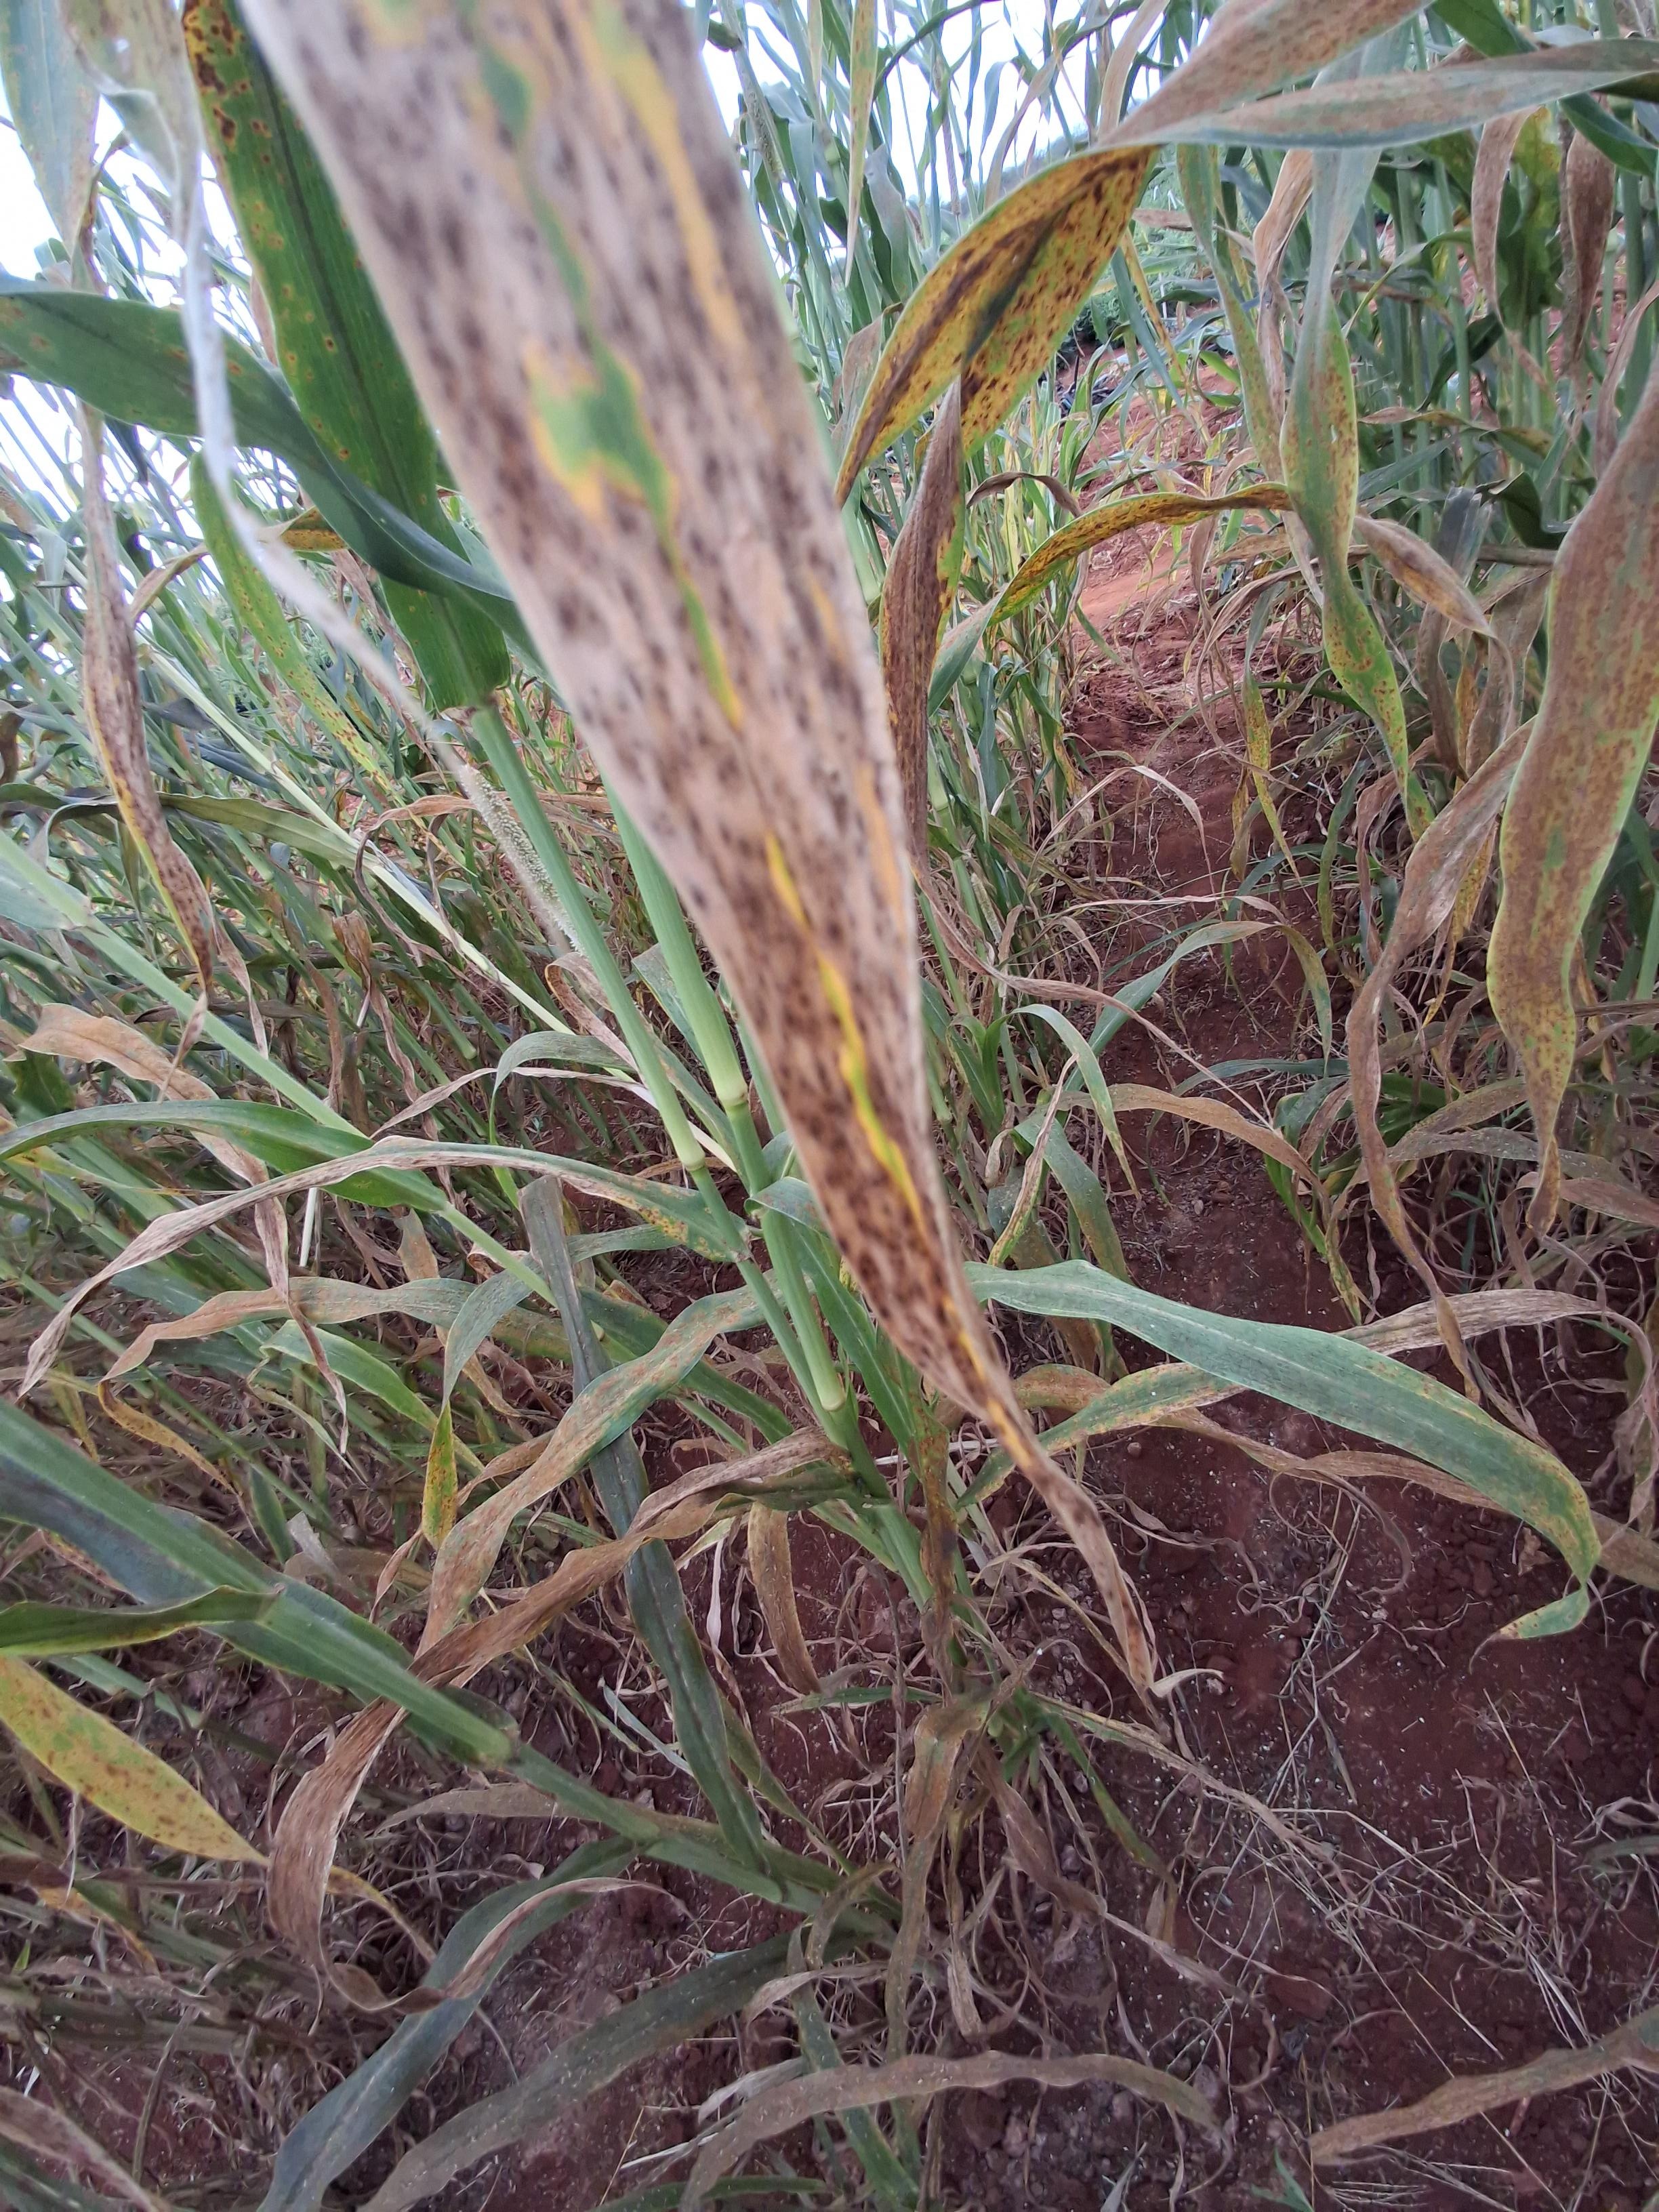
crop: pearl millet
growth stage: filling grain
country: Kenya
